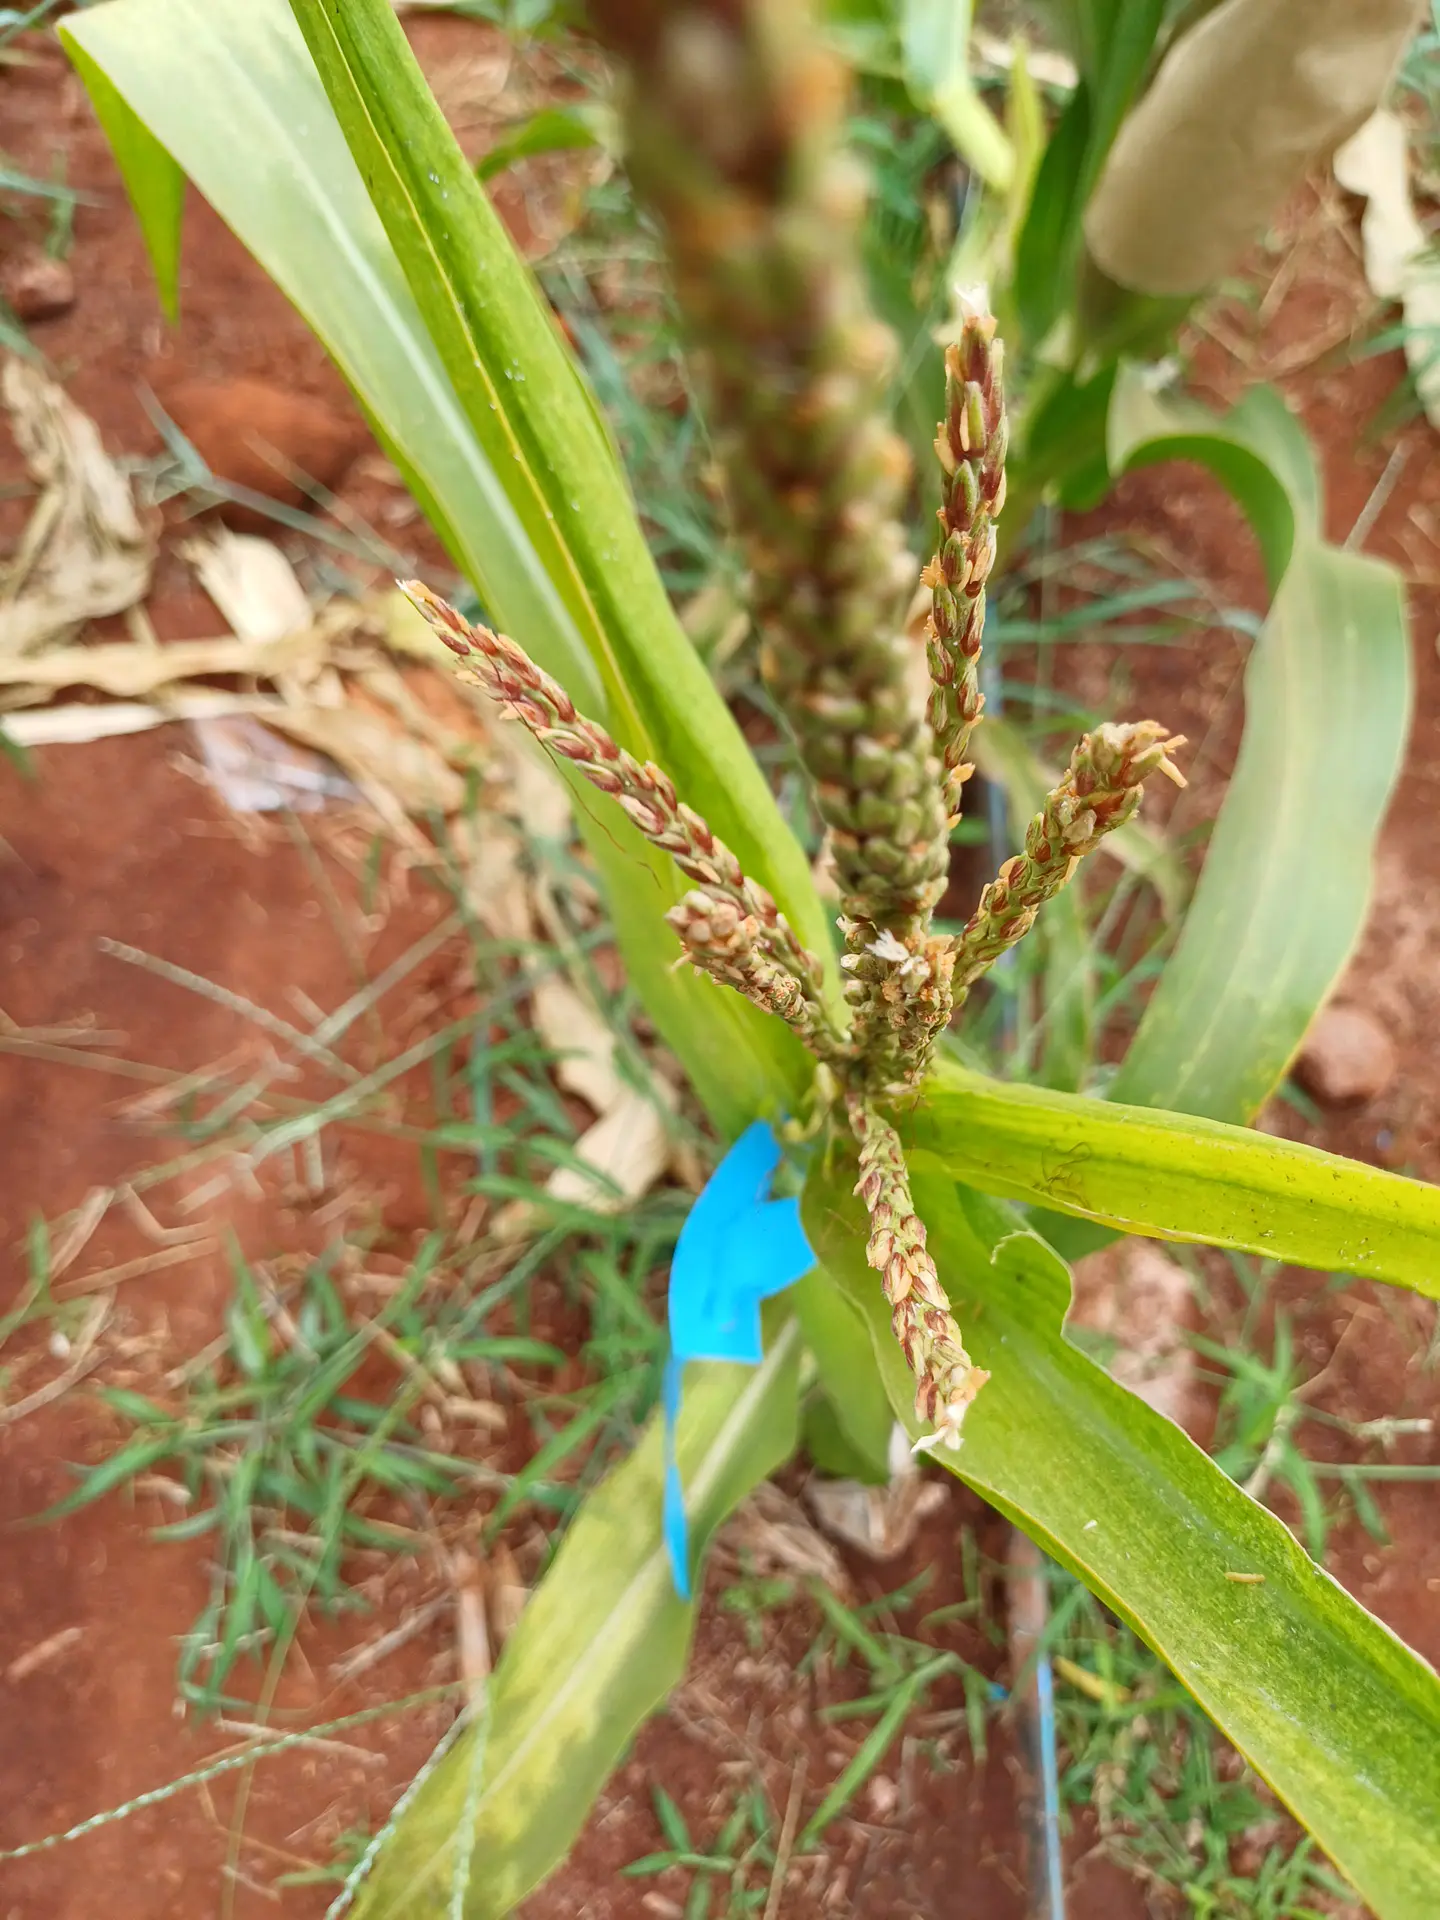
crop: maize
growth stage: flowering
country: Kenya
